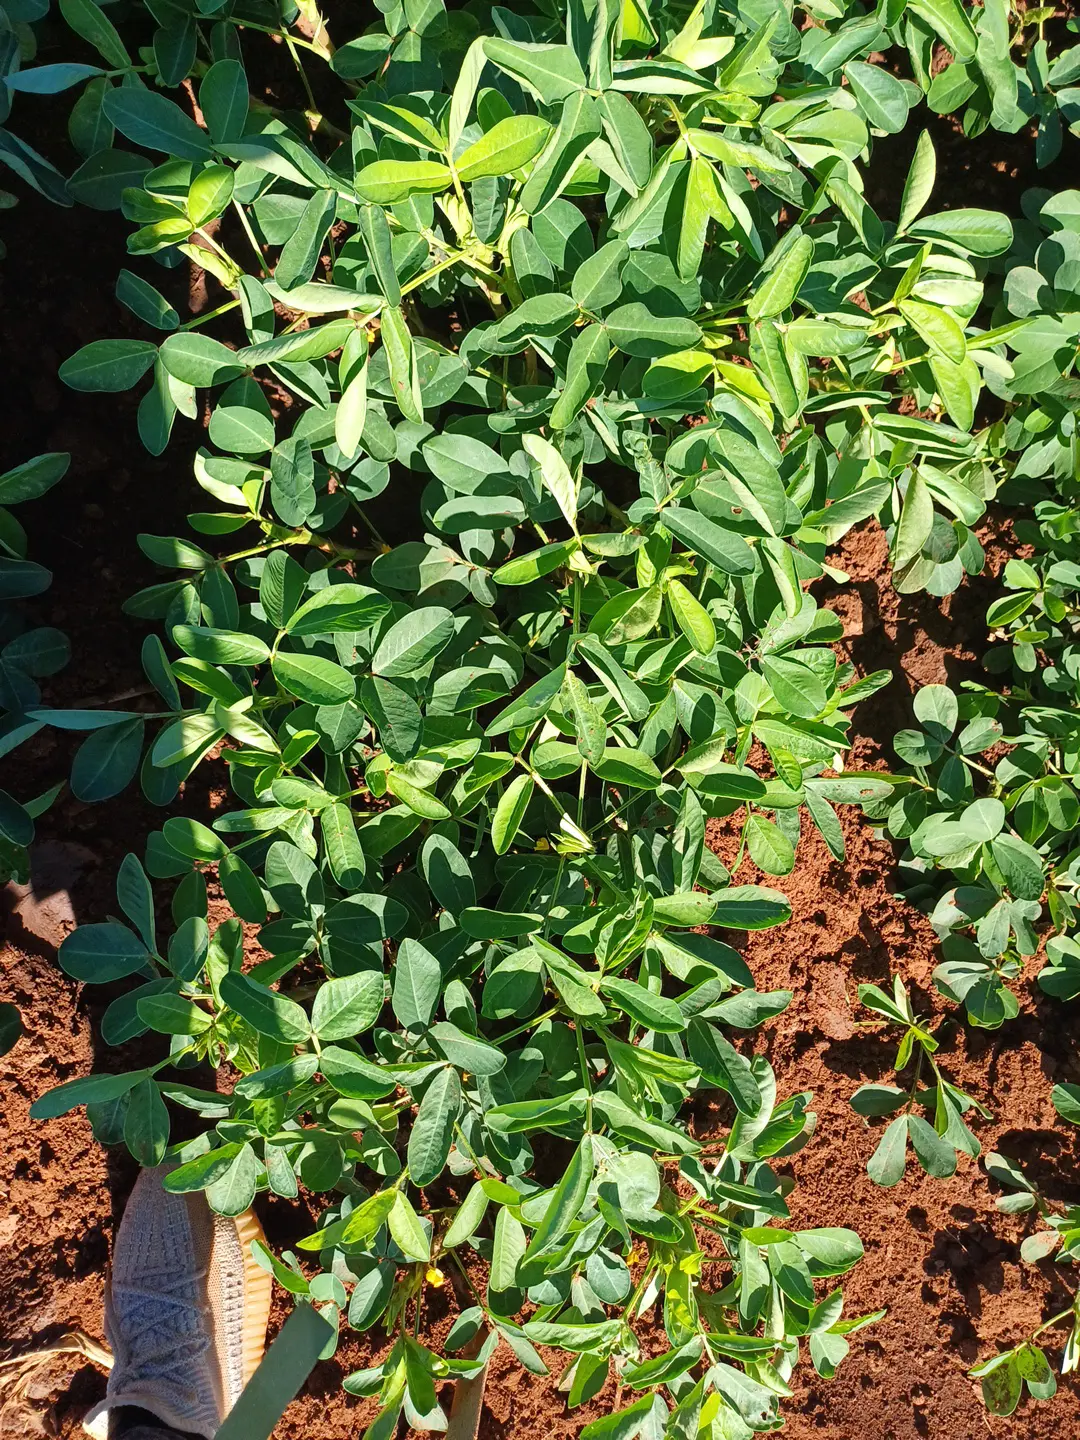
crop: groundnut
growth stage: flowering
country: Kenya
